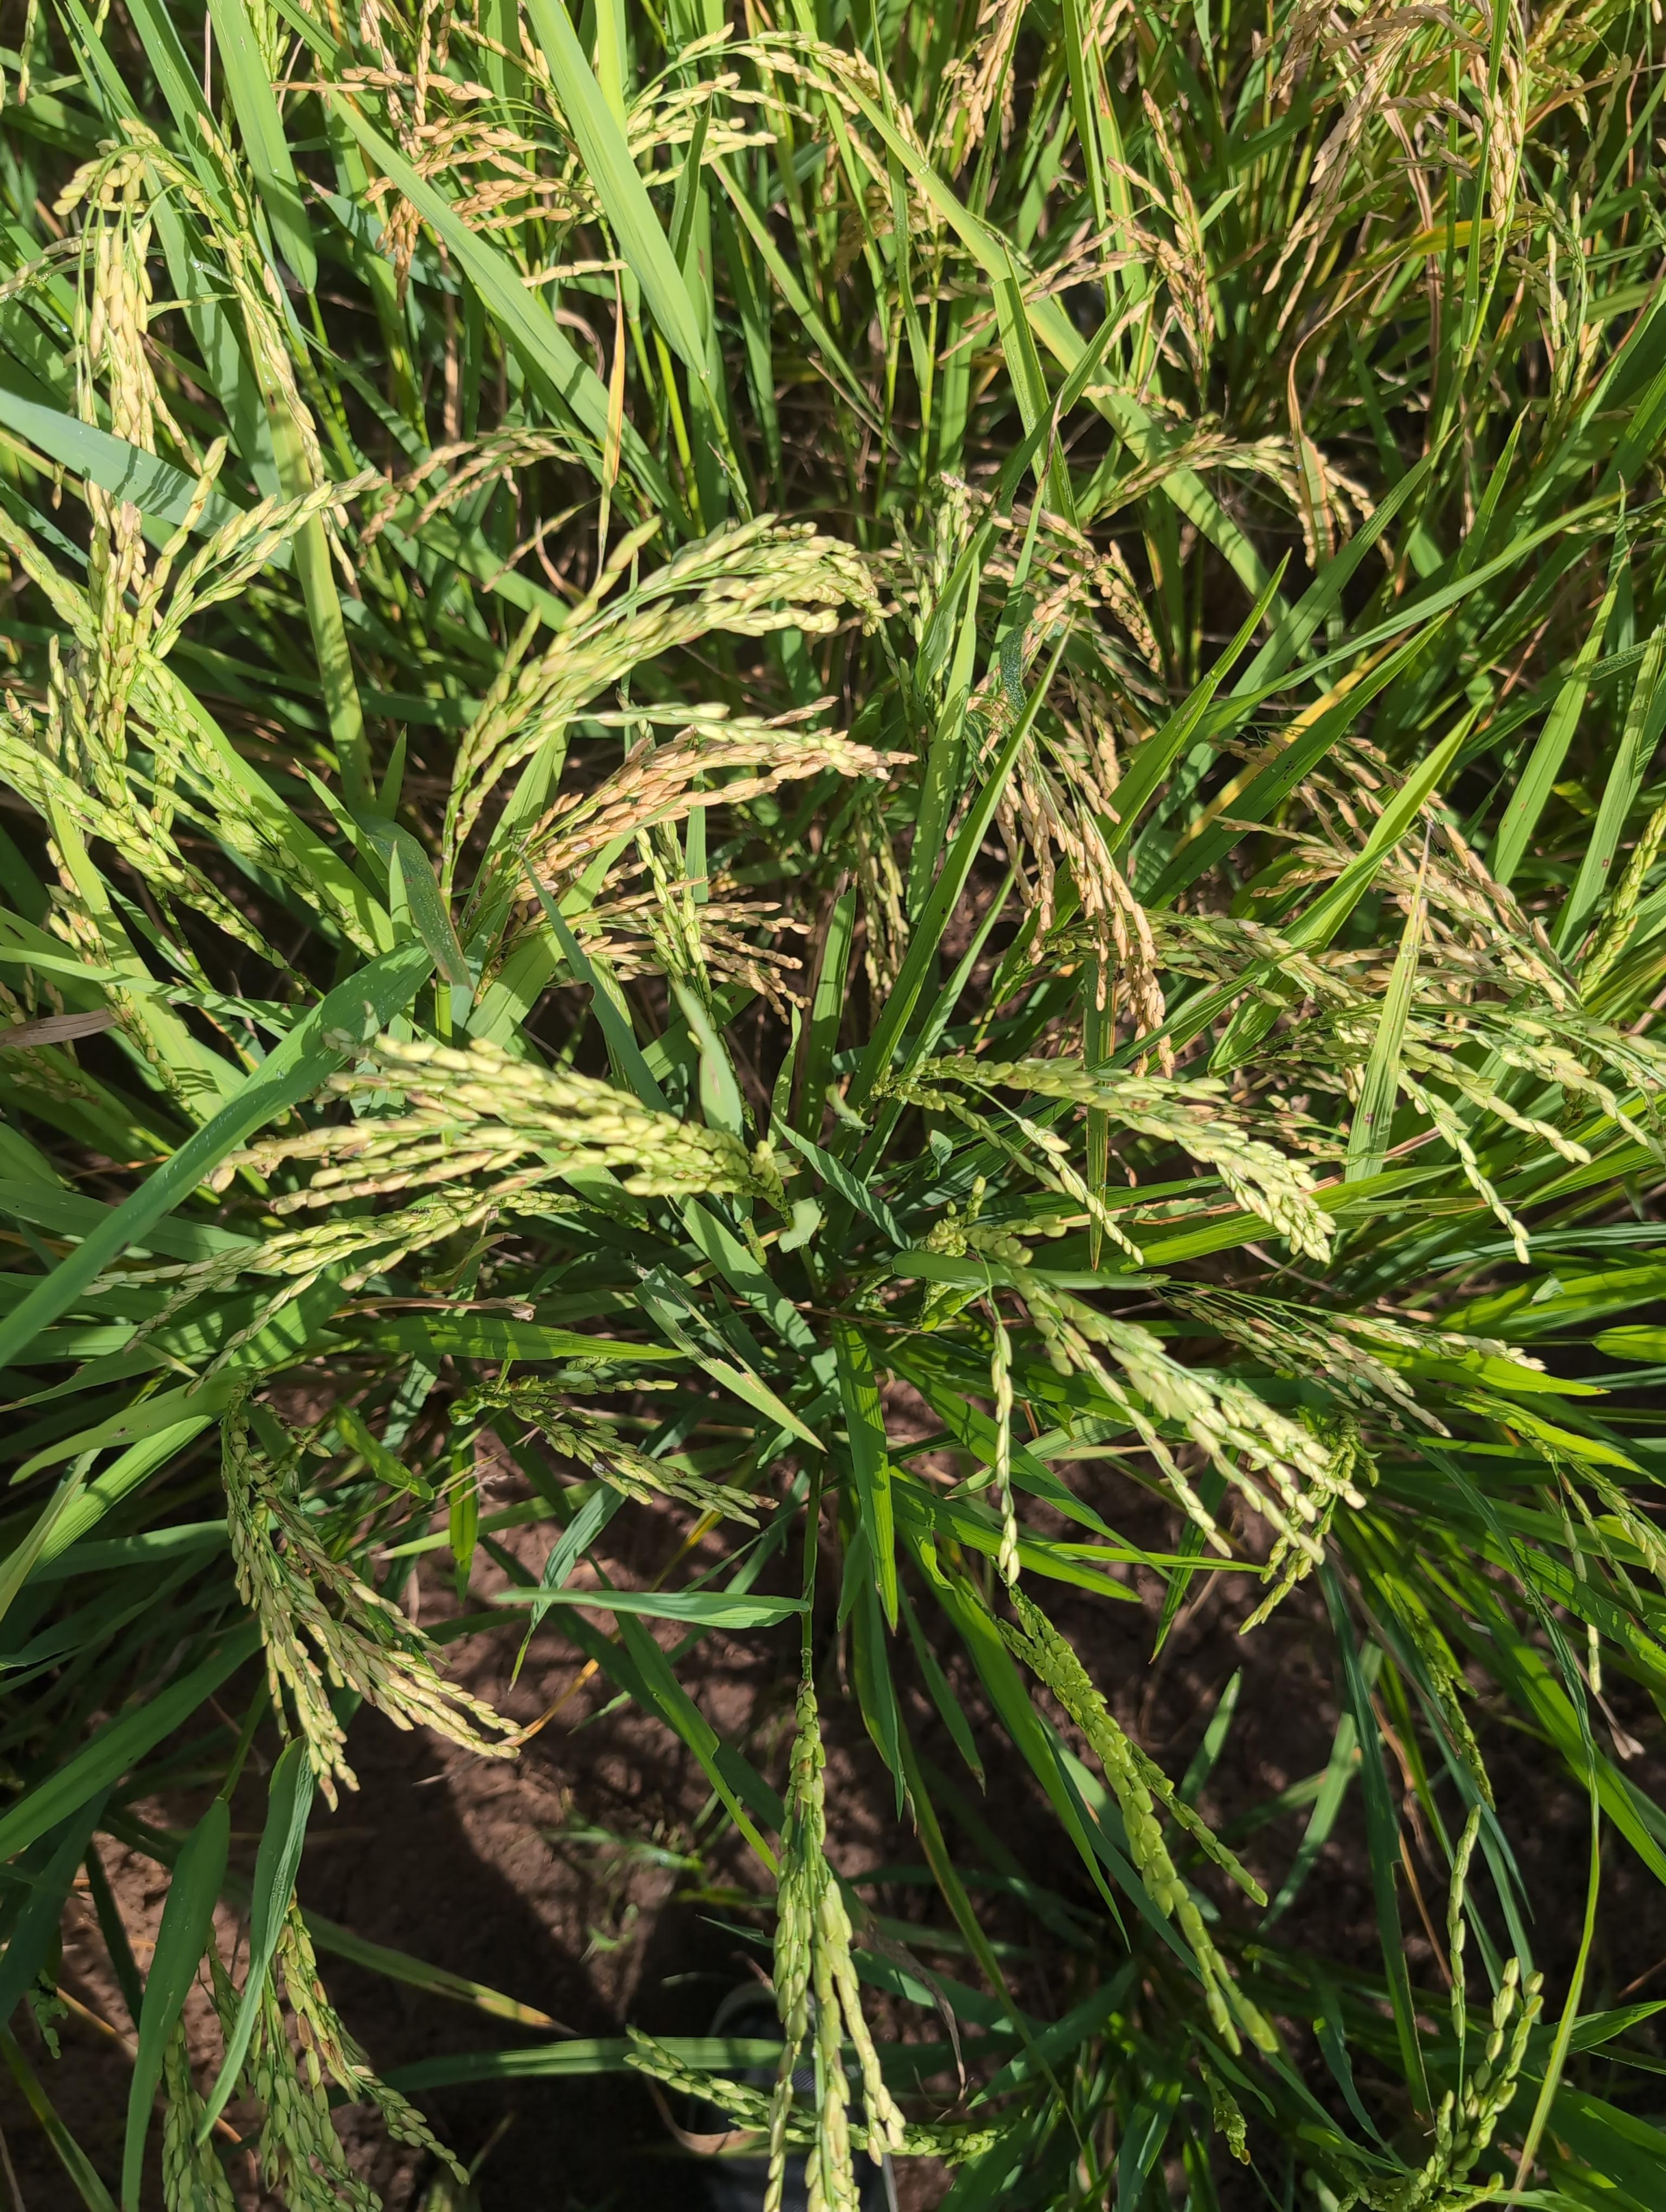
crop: rice
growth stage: ripening
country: Côte d'Ivoire
